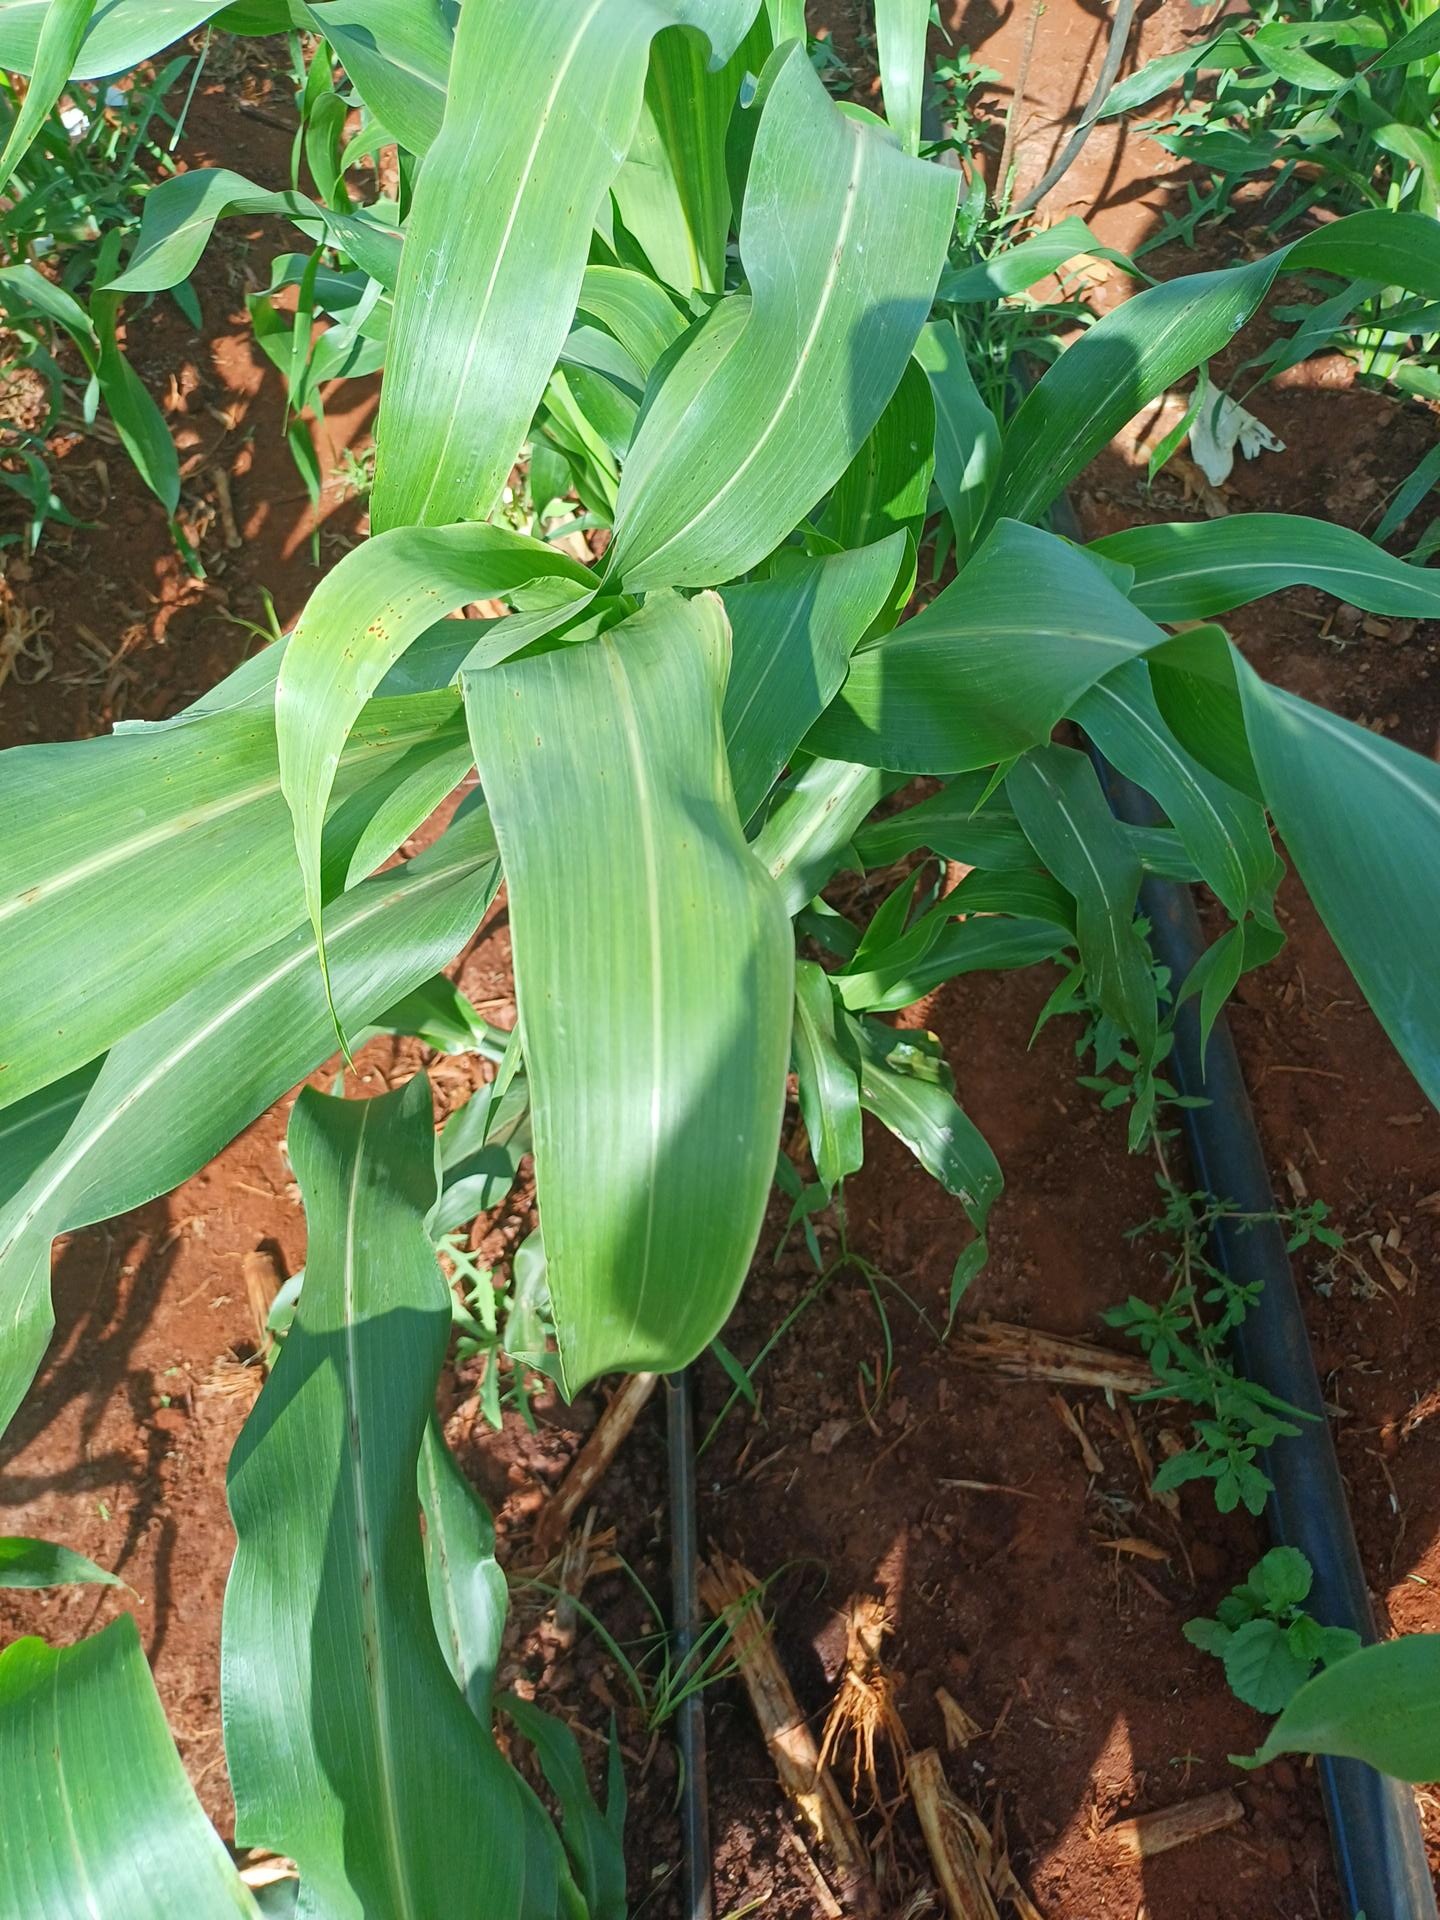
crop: sorghum
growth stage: vegetative
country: Kenya
